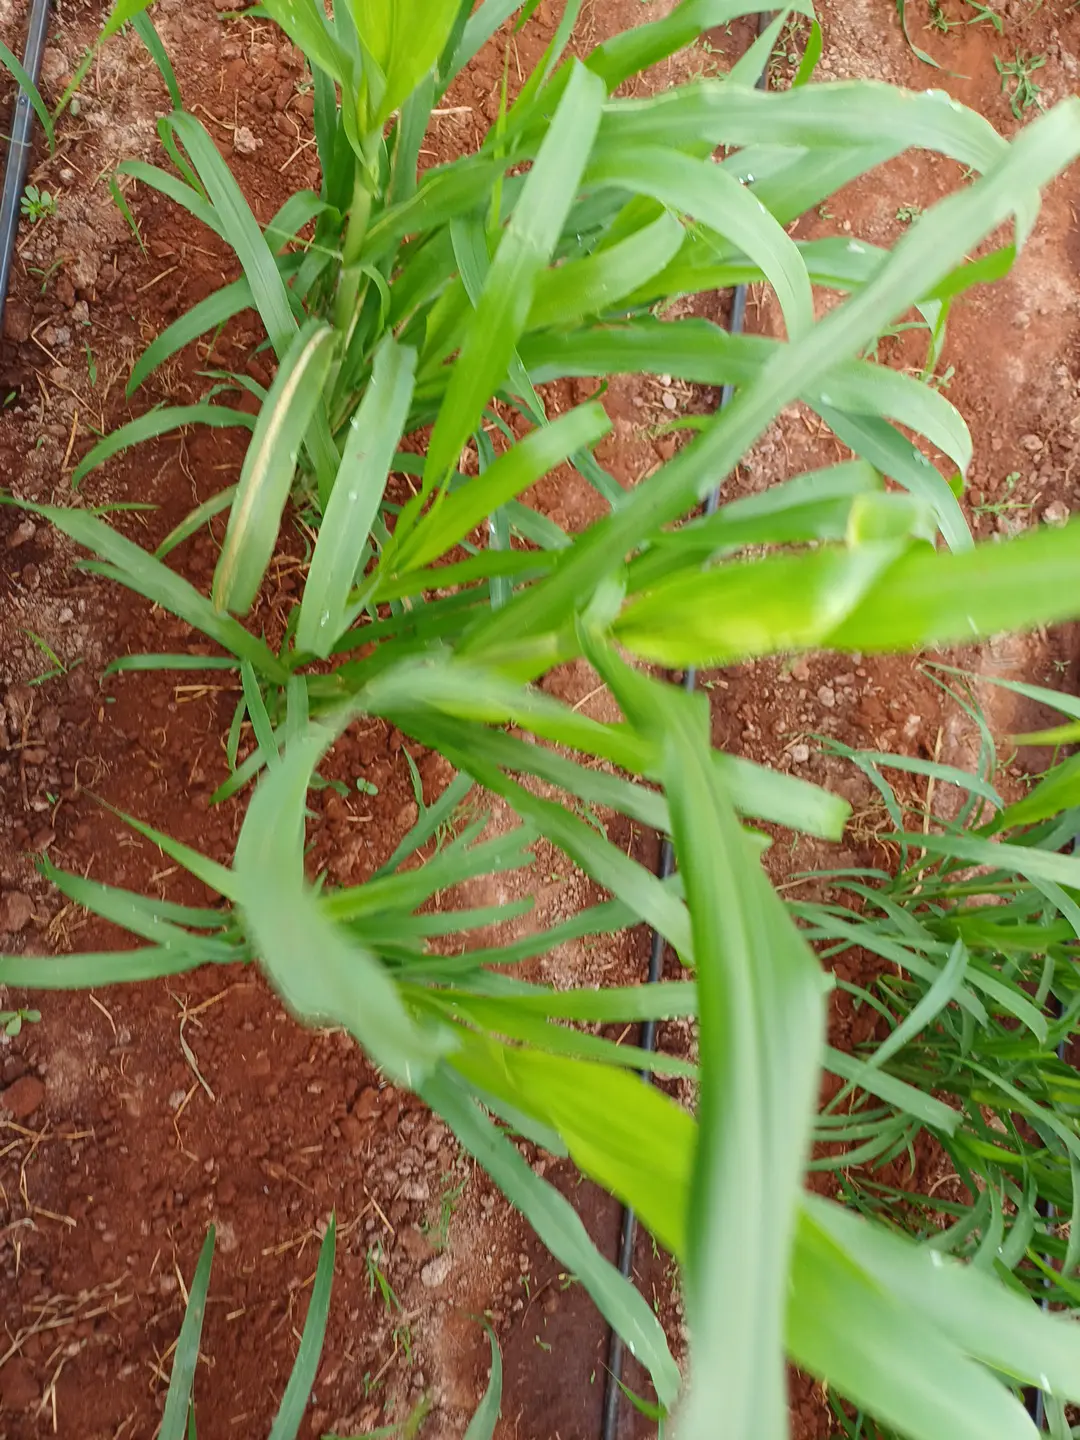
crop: pearl millet
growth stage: flowering
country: Kenya
